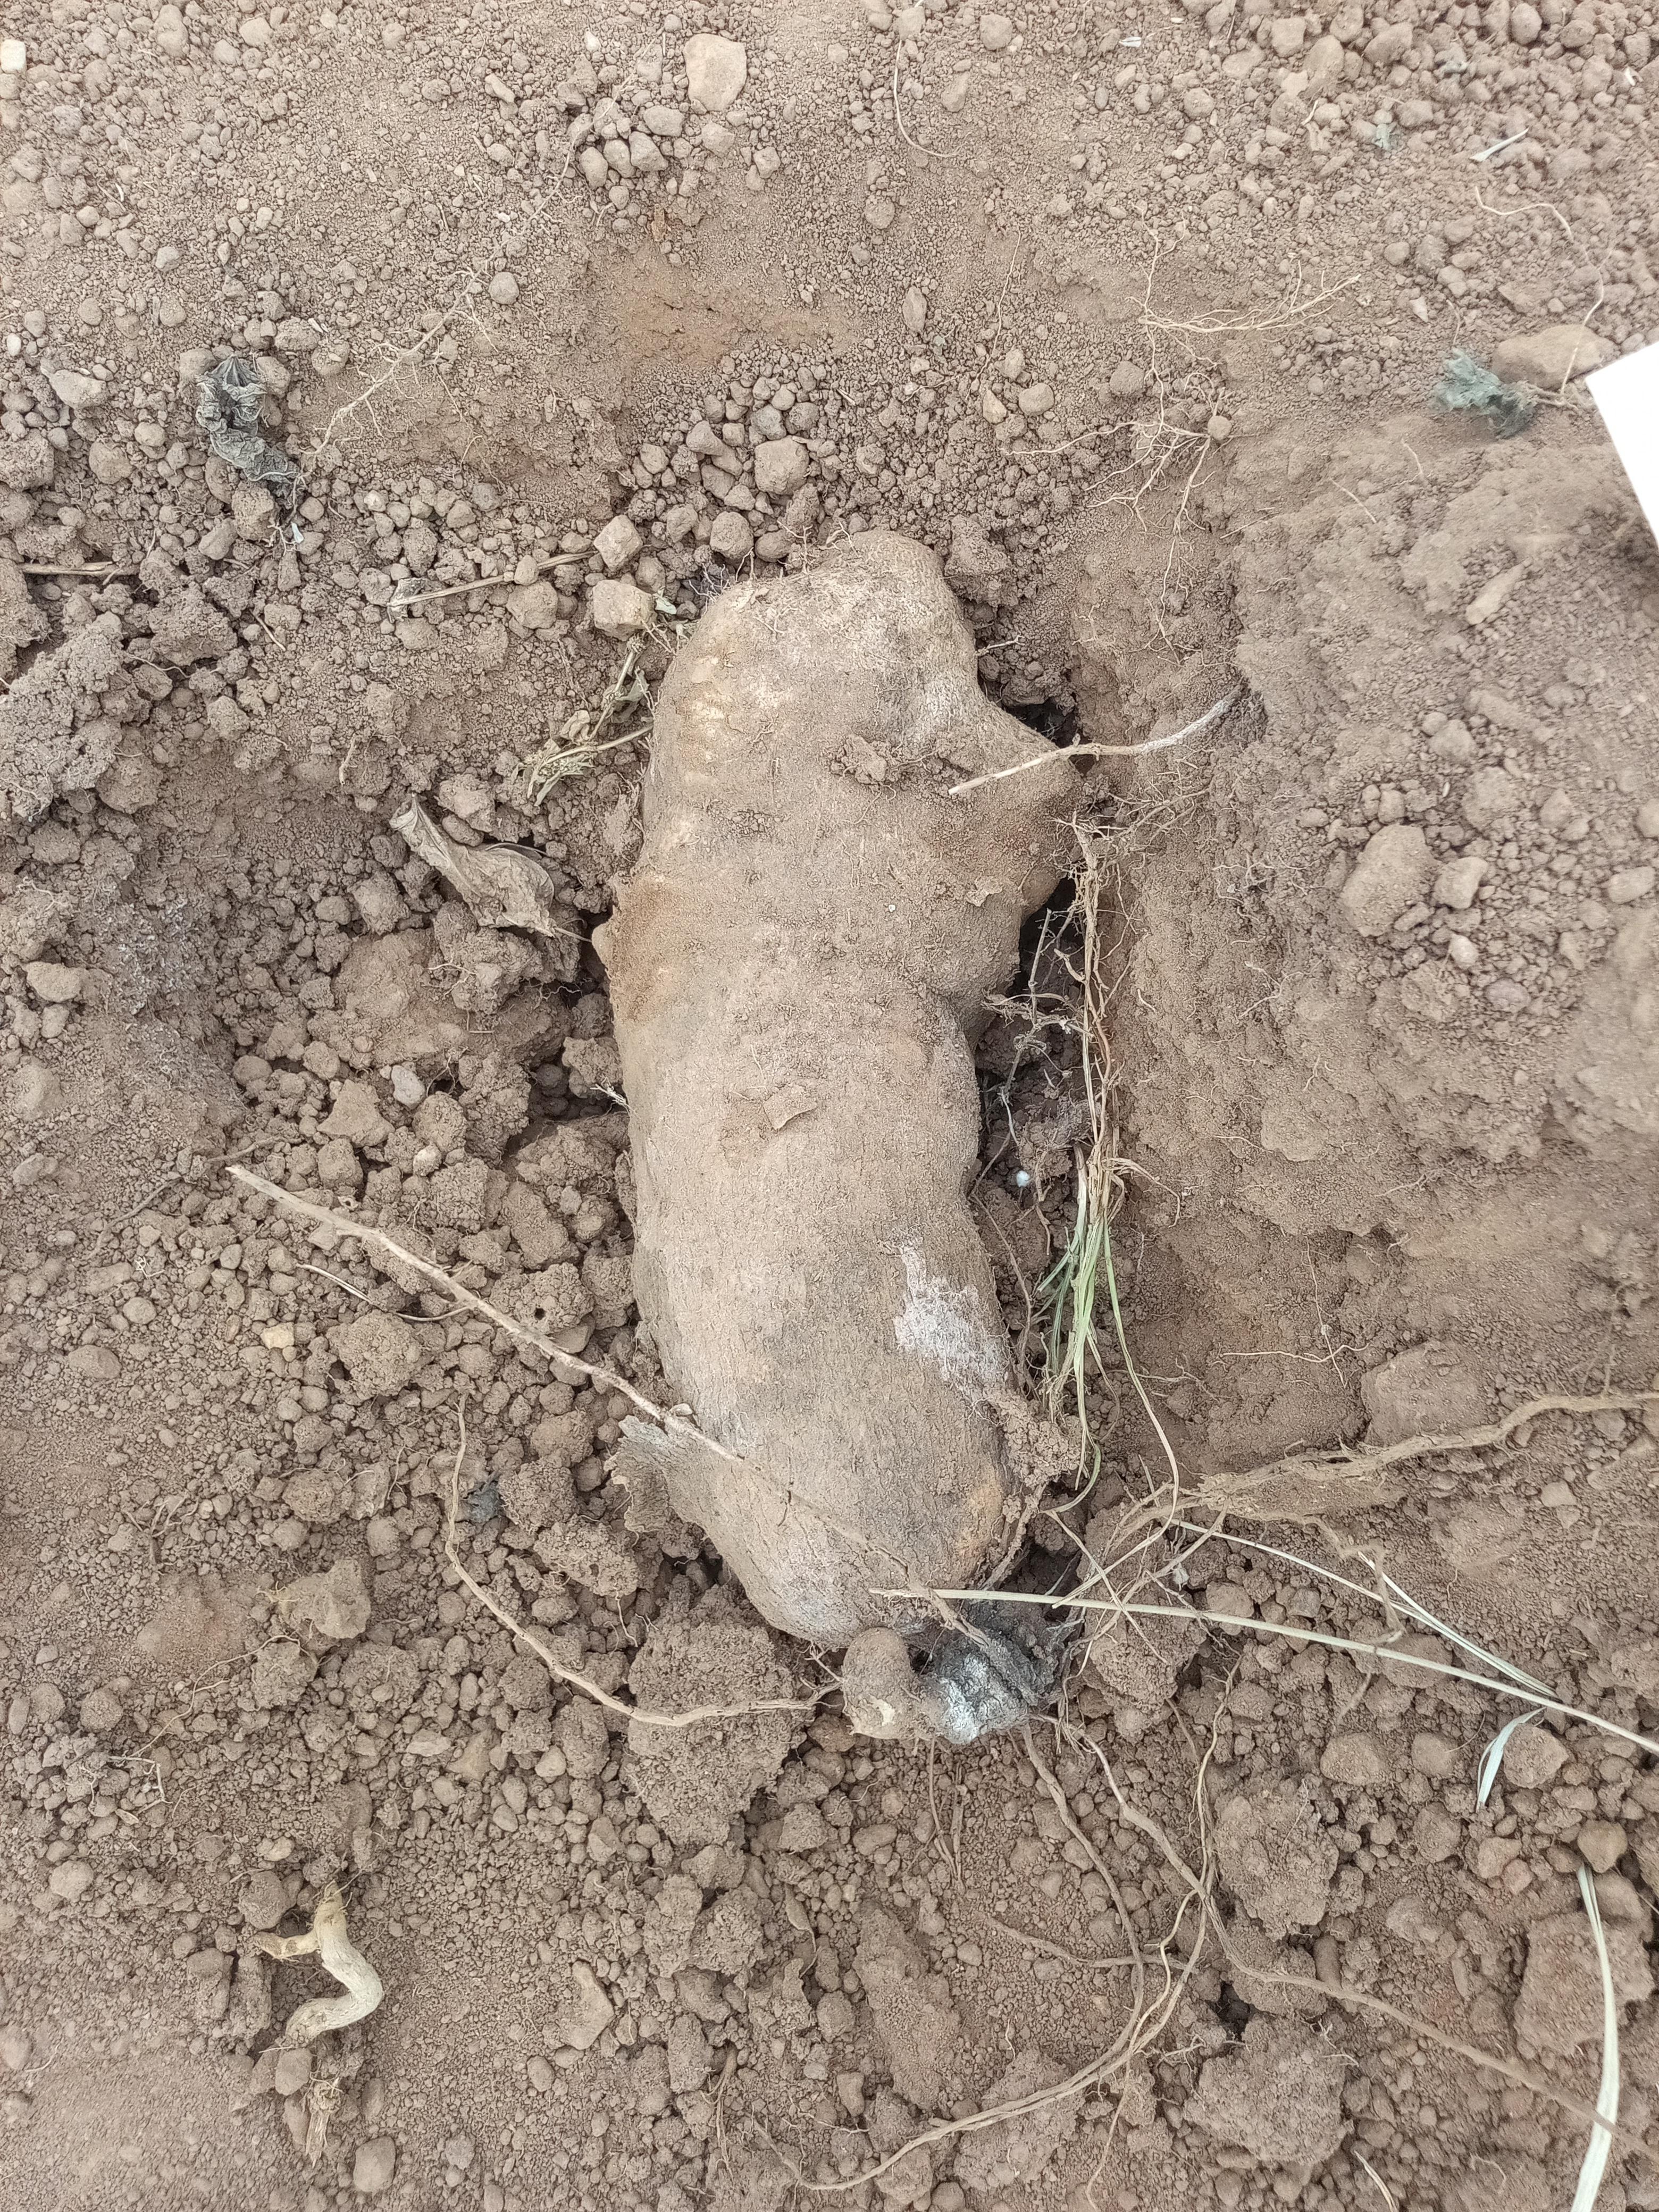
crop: yam
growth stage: harvest
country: Nigeria
